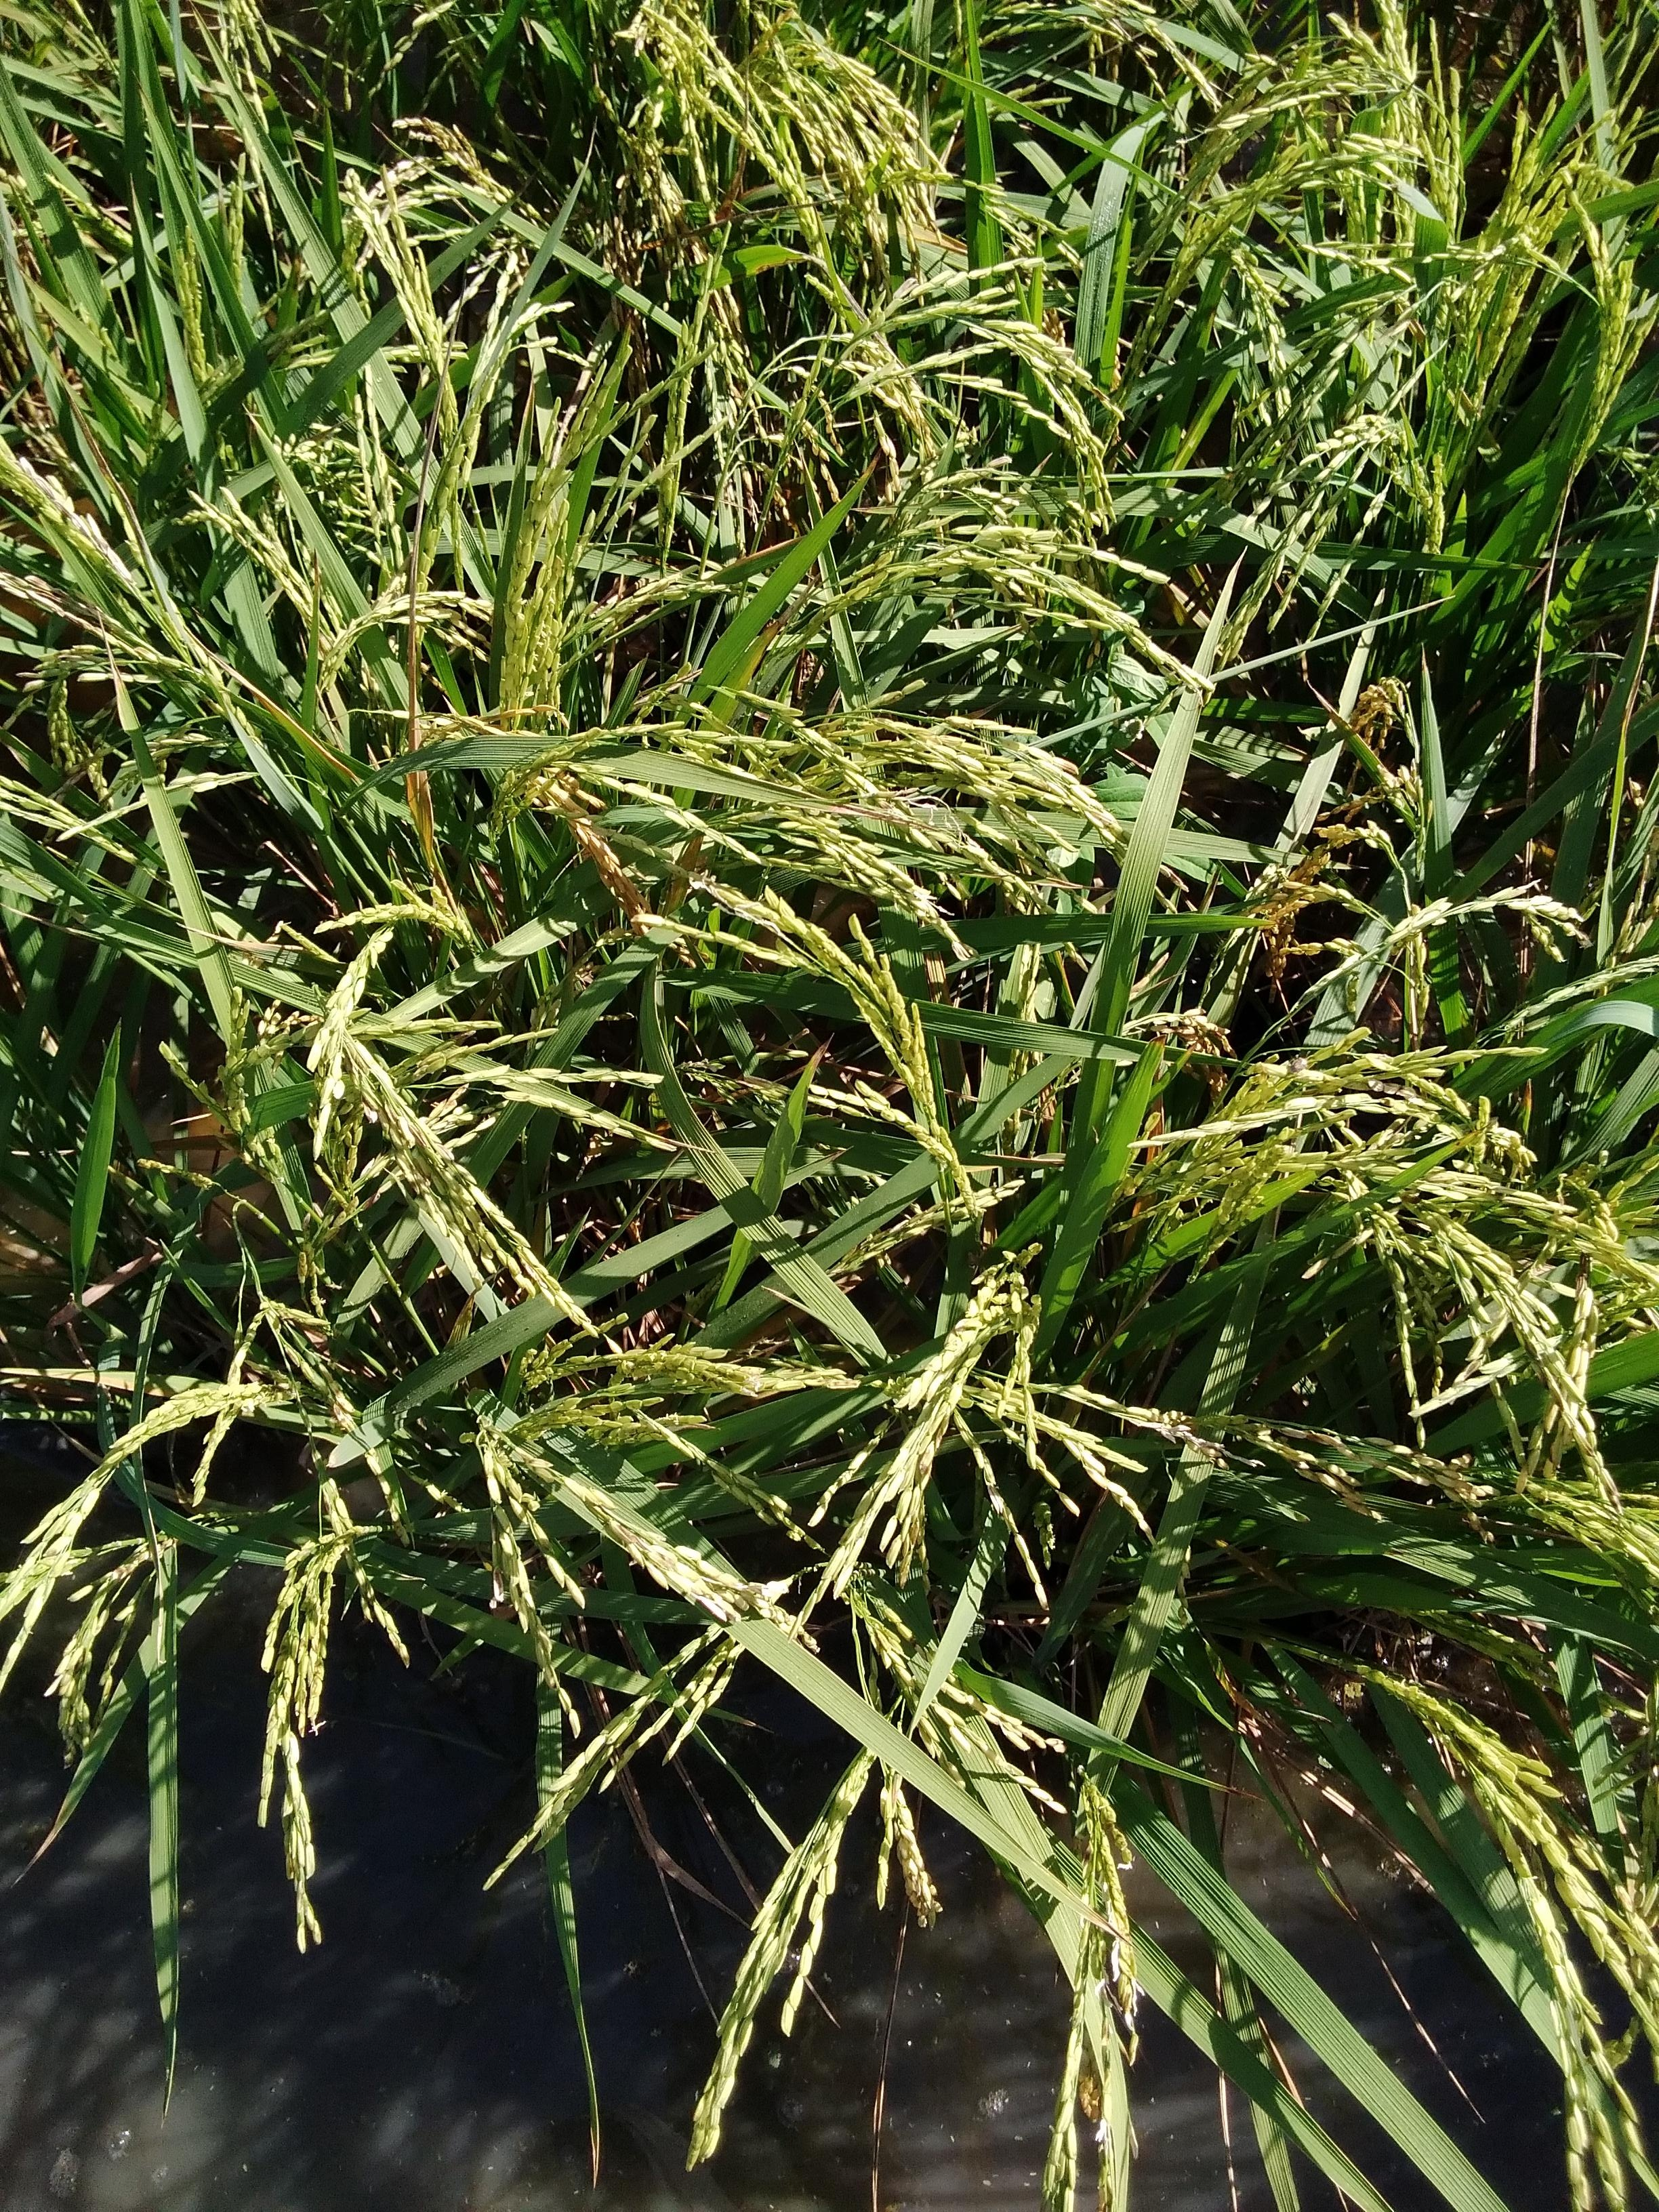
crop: rice
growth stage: stage dough
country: Senegal
